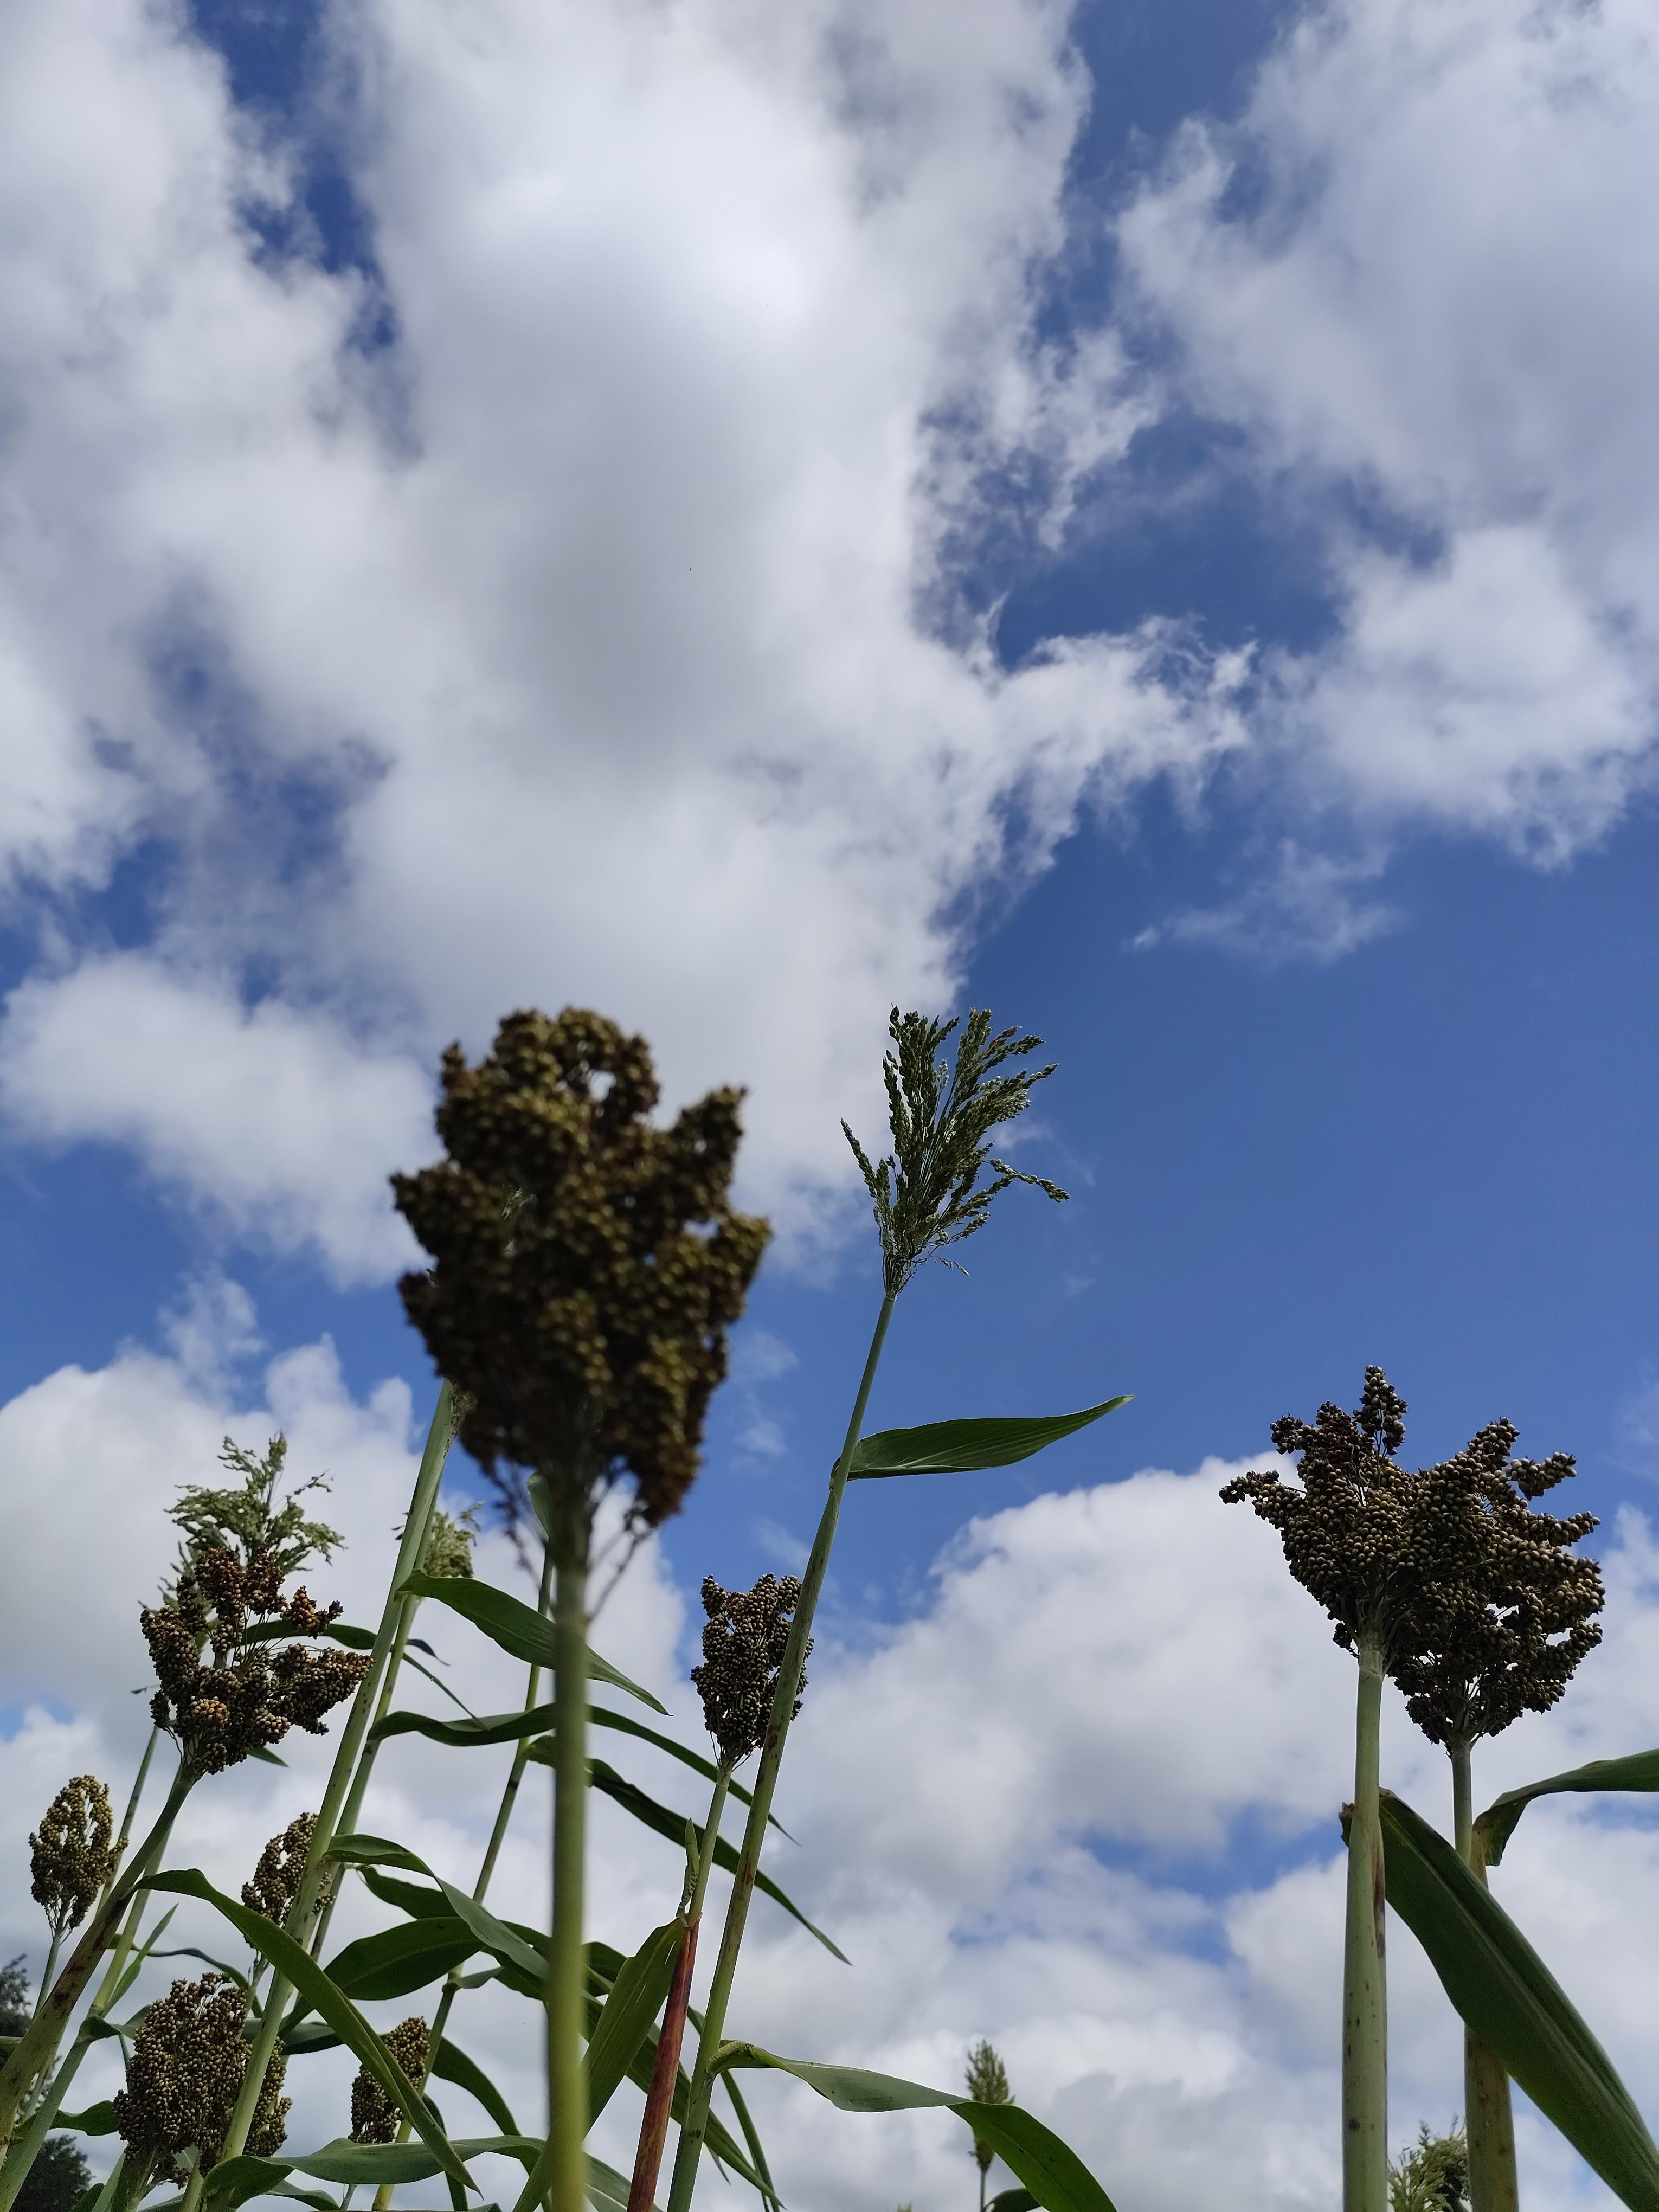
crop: sorghum
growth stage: filling grain
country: Tanzania
